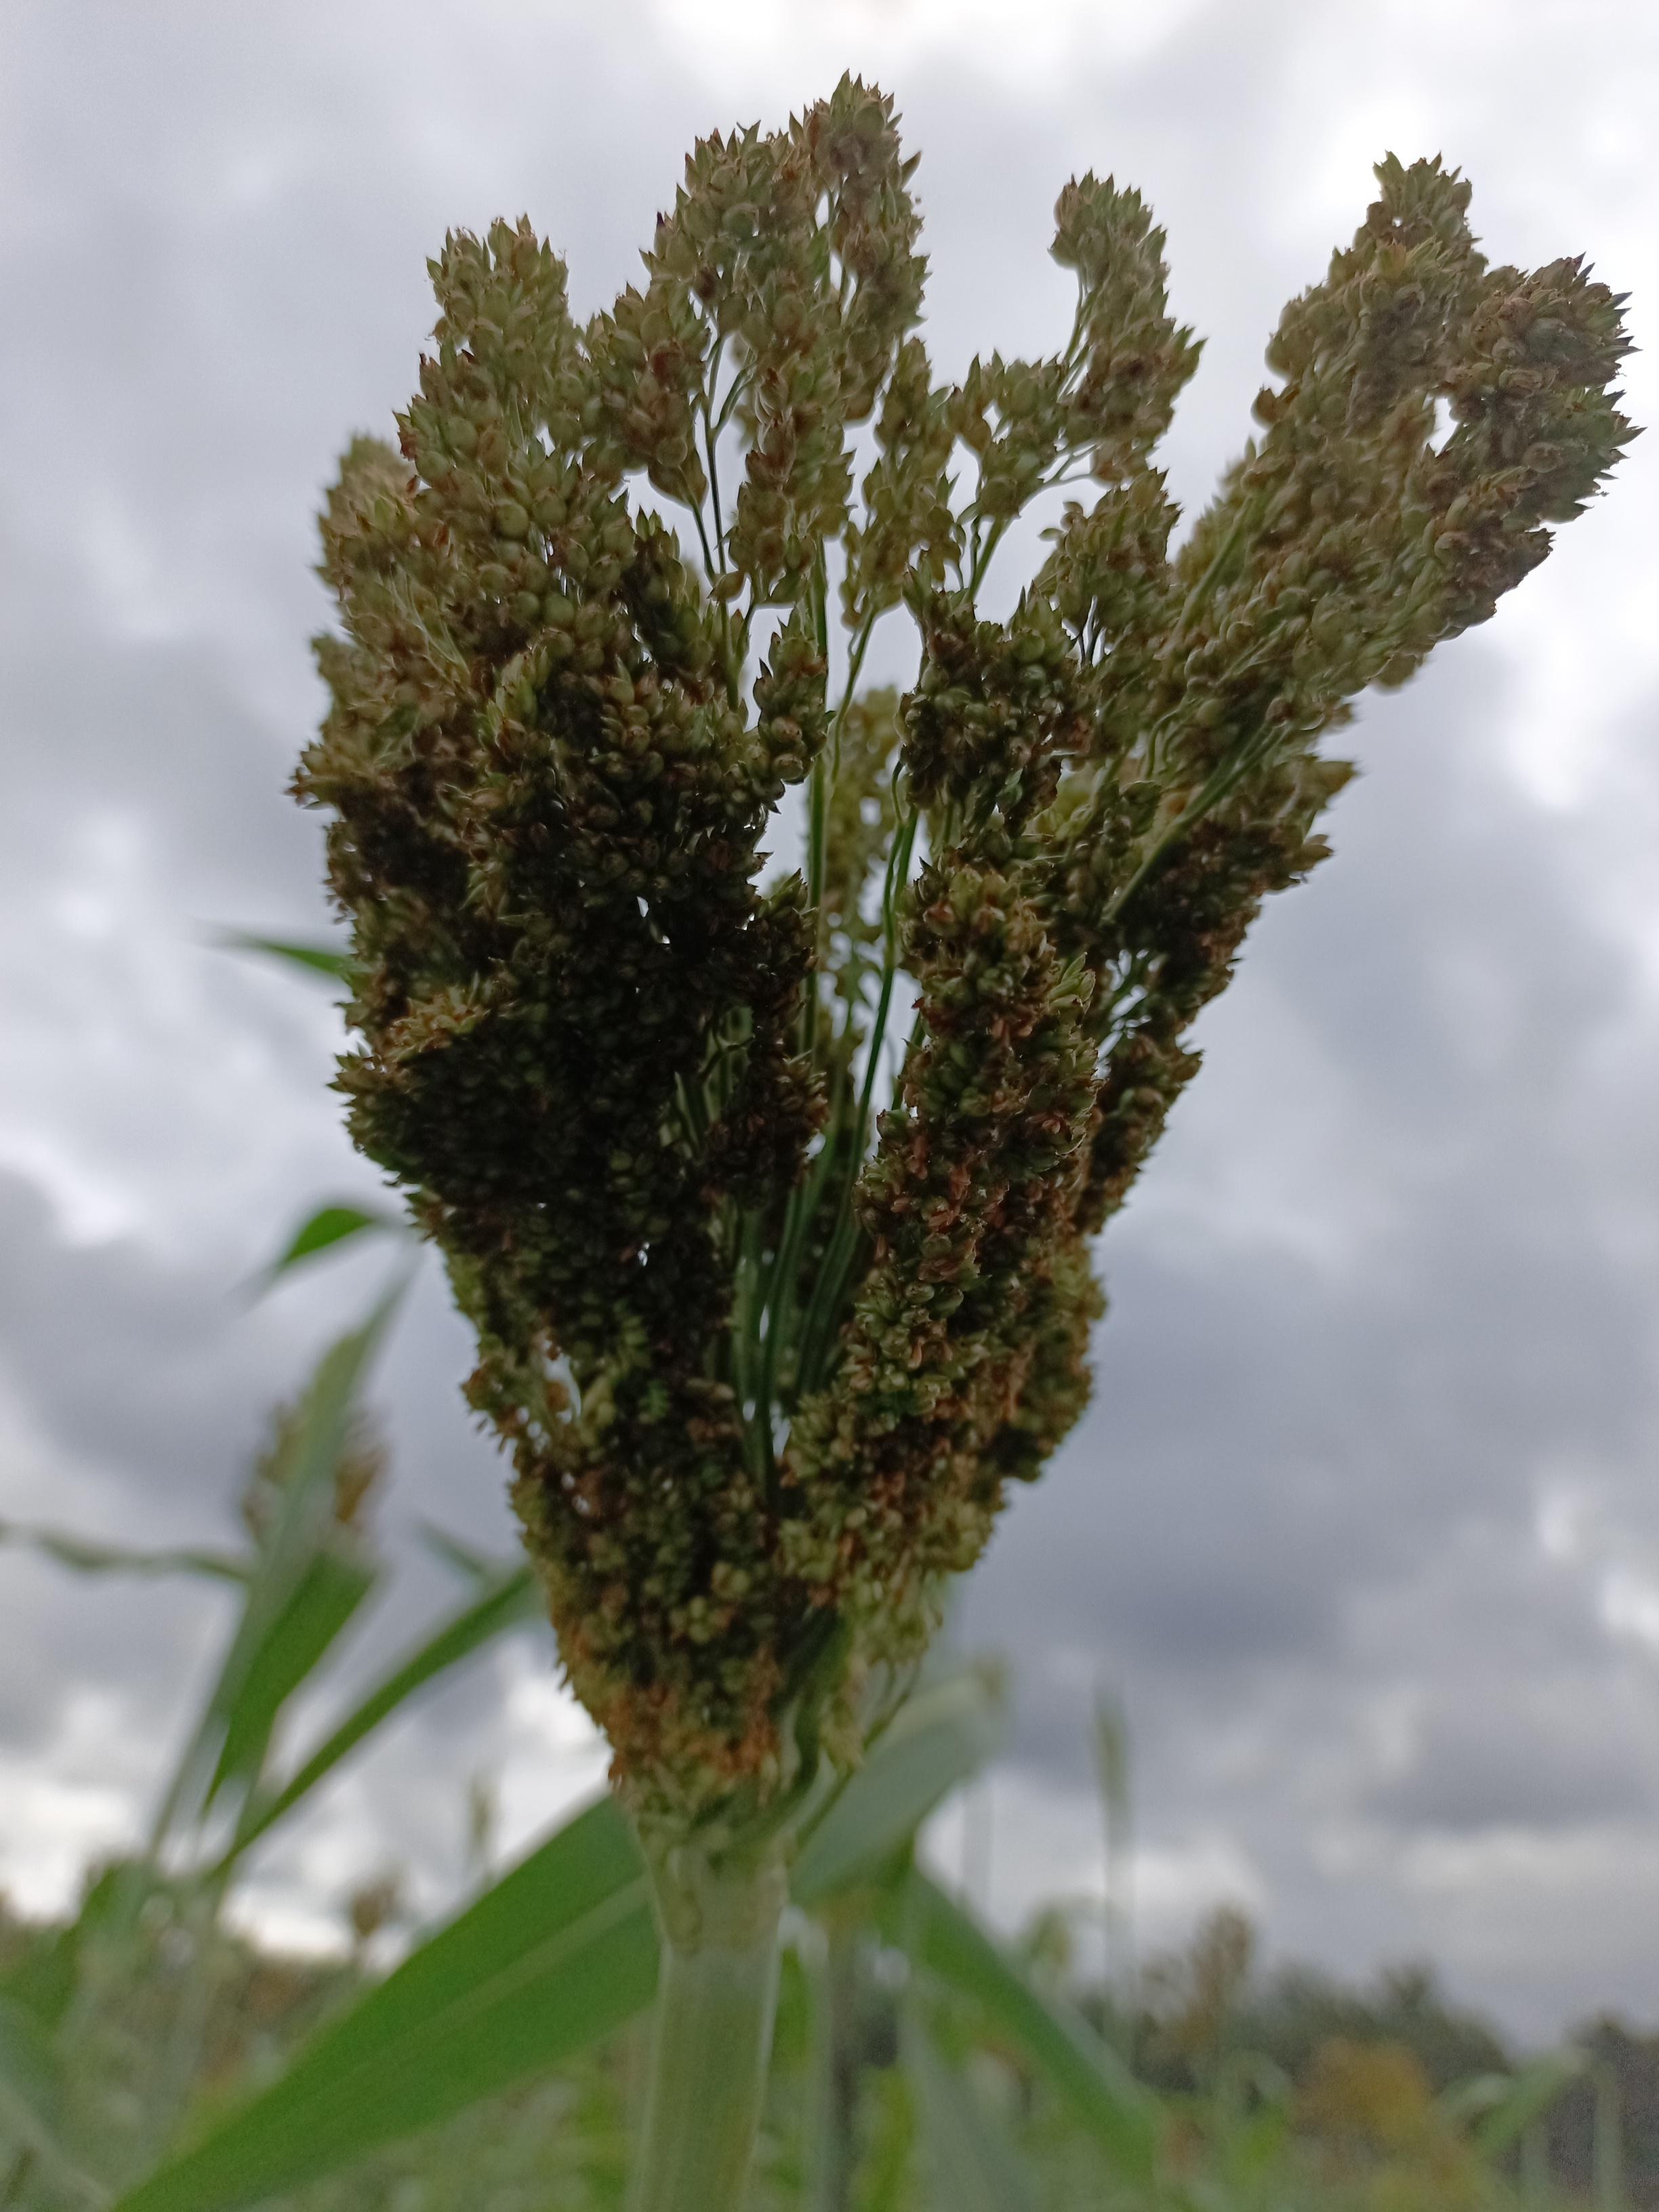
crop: sorghum
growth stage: filling grain
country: Tanzania
